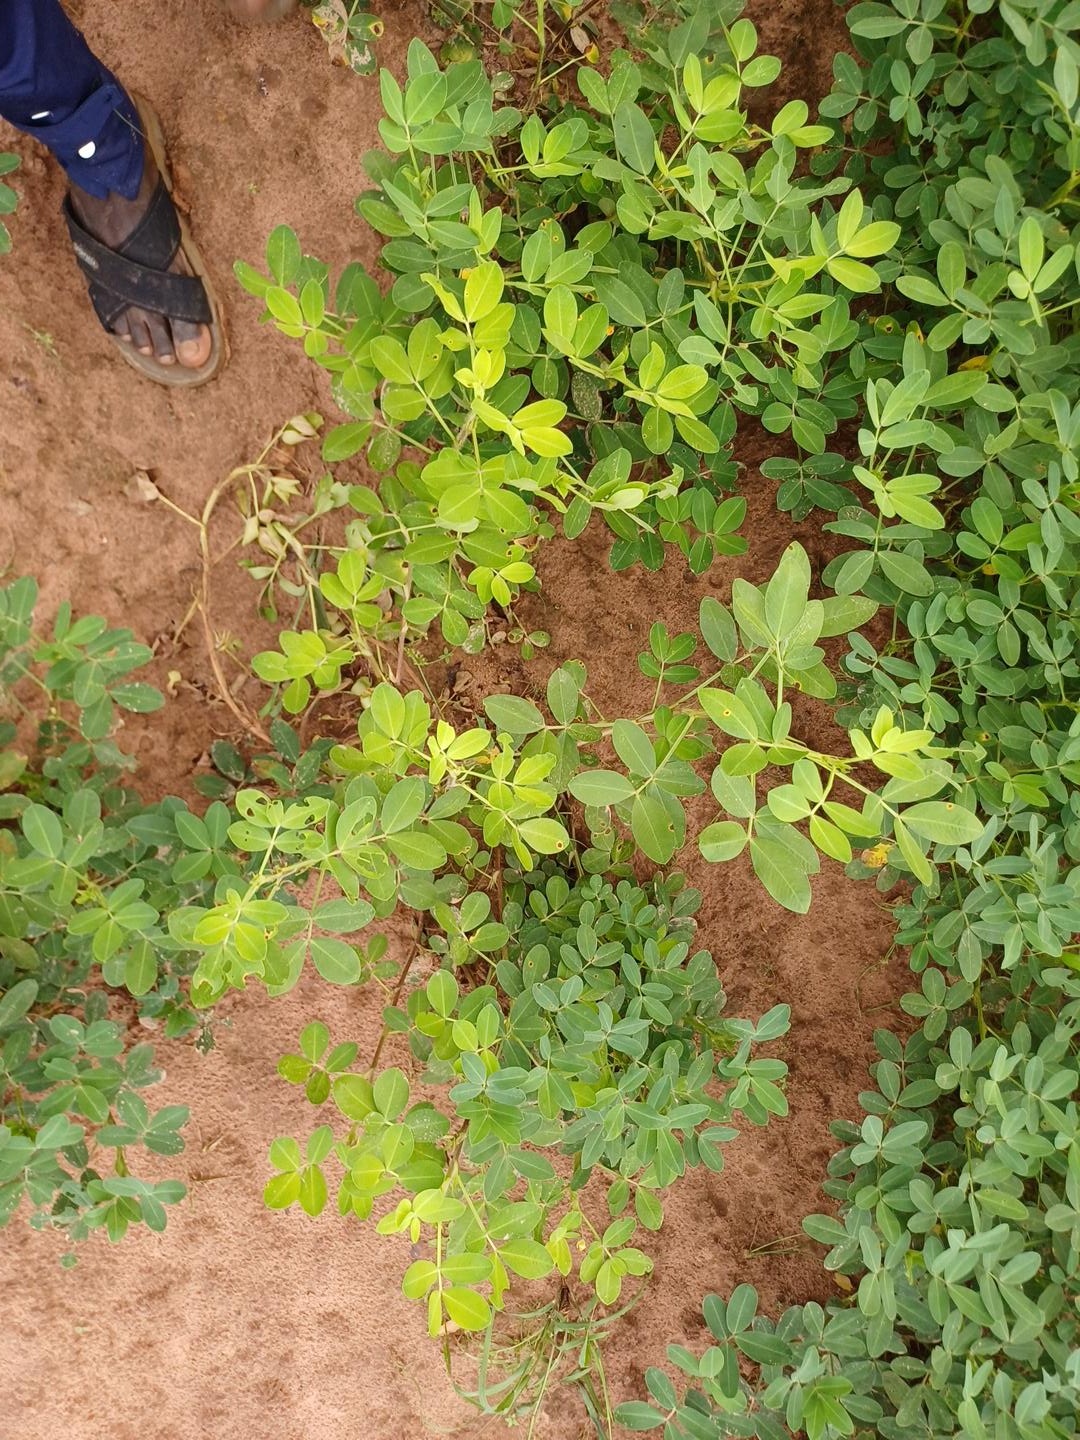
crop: groundnut
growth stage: flowering
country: Senegal
